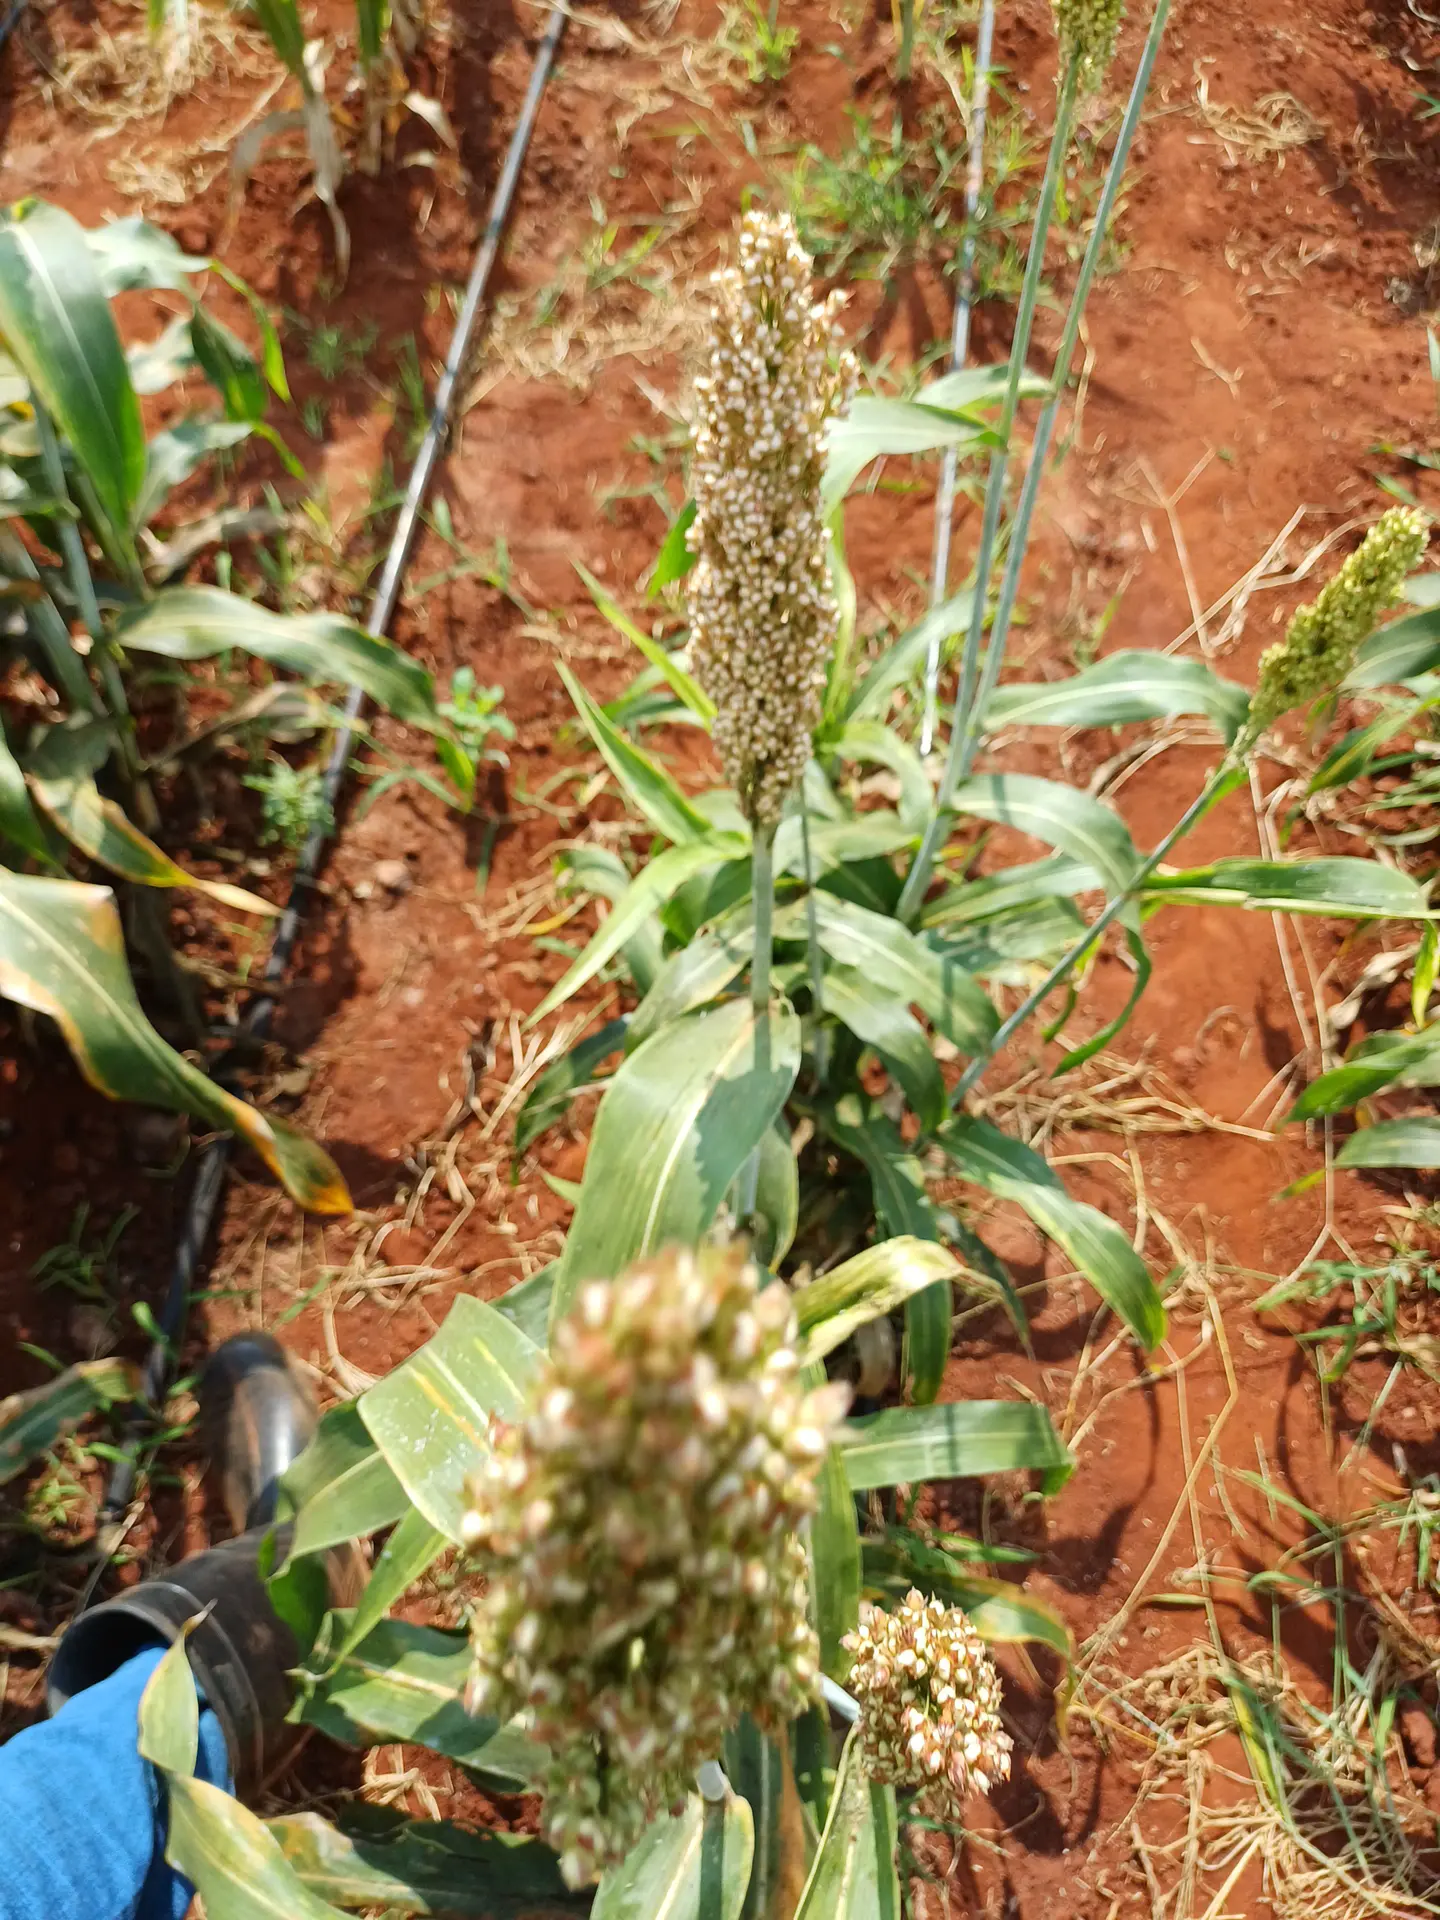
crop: sorghum
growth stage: filling grain
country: Kenya
